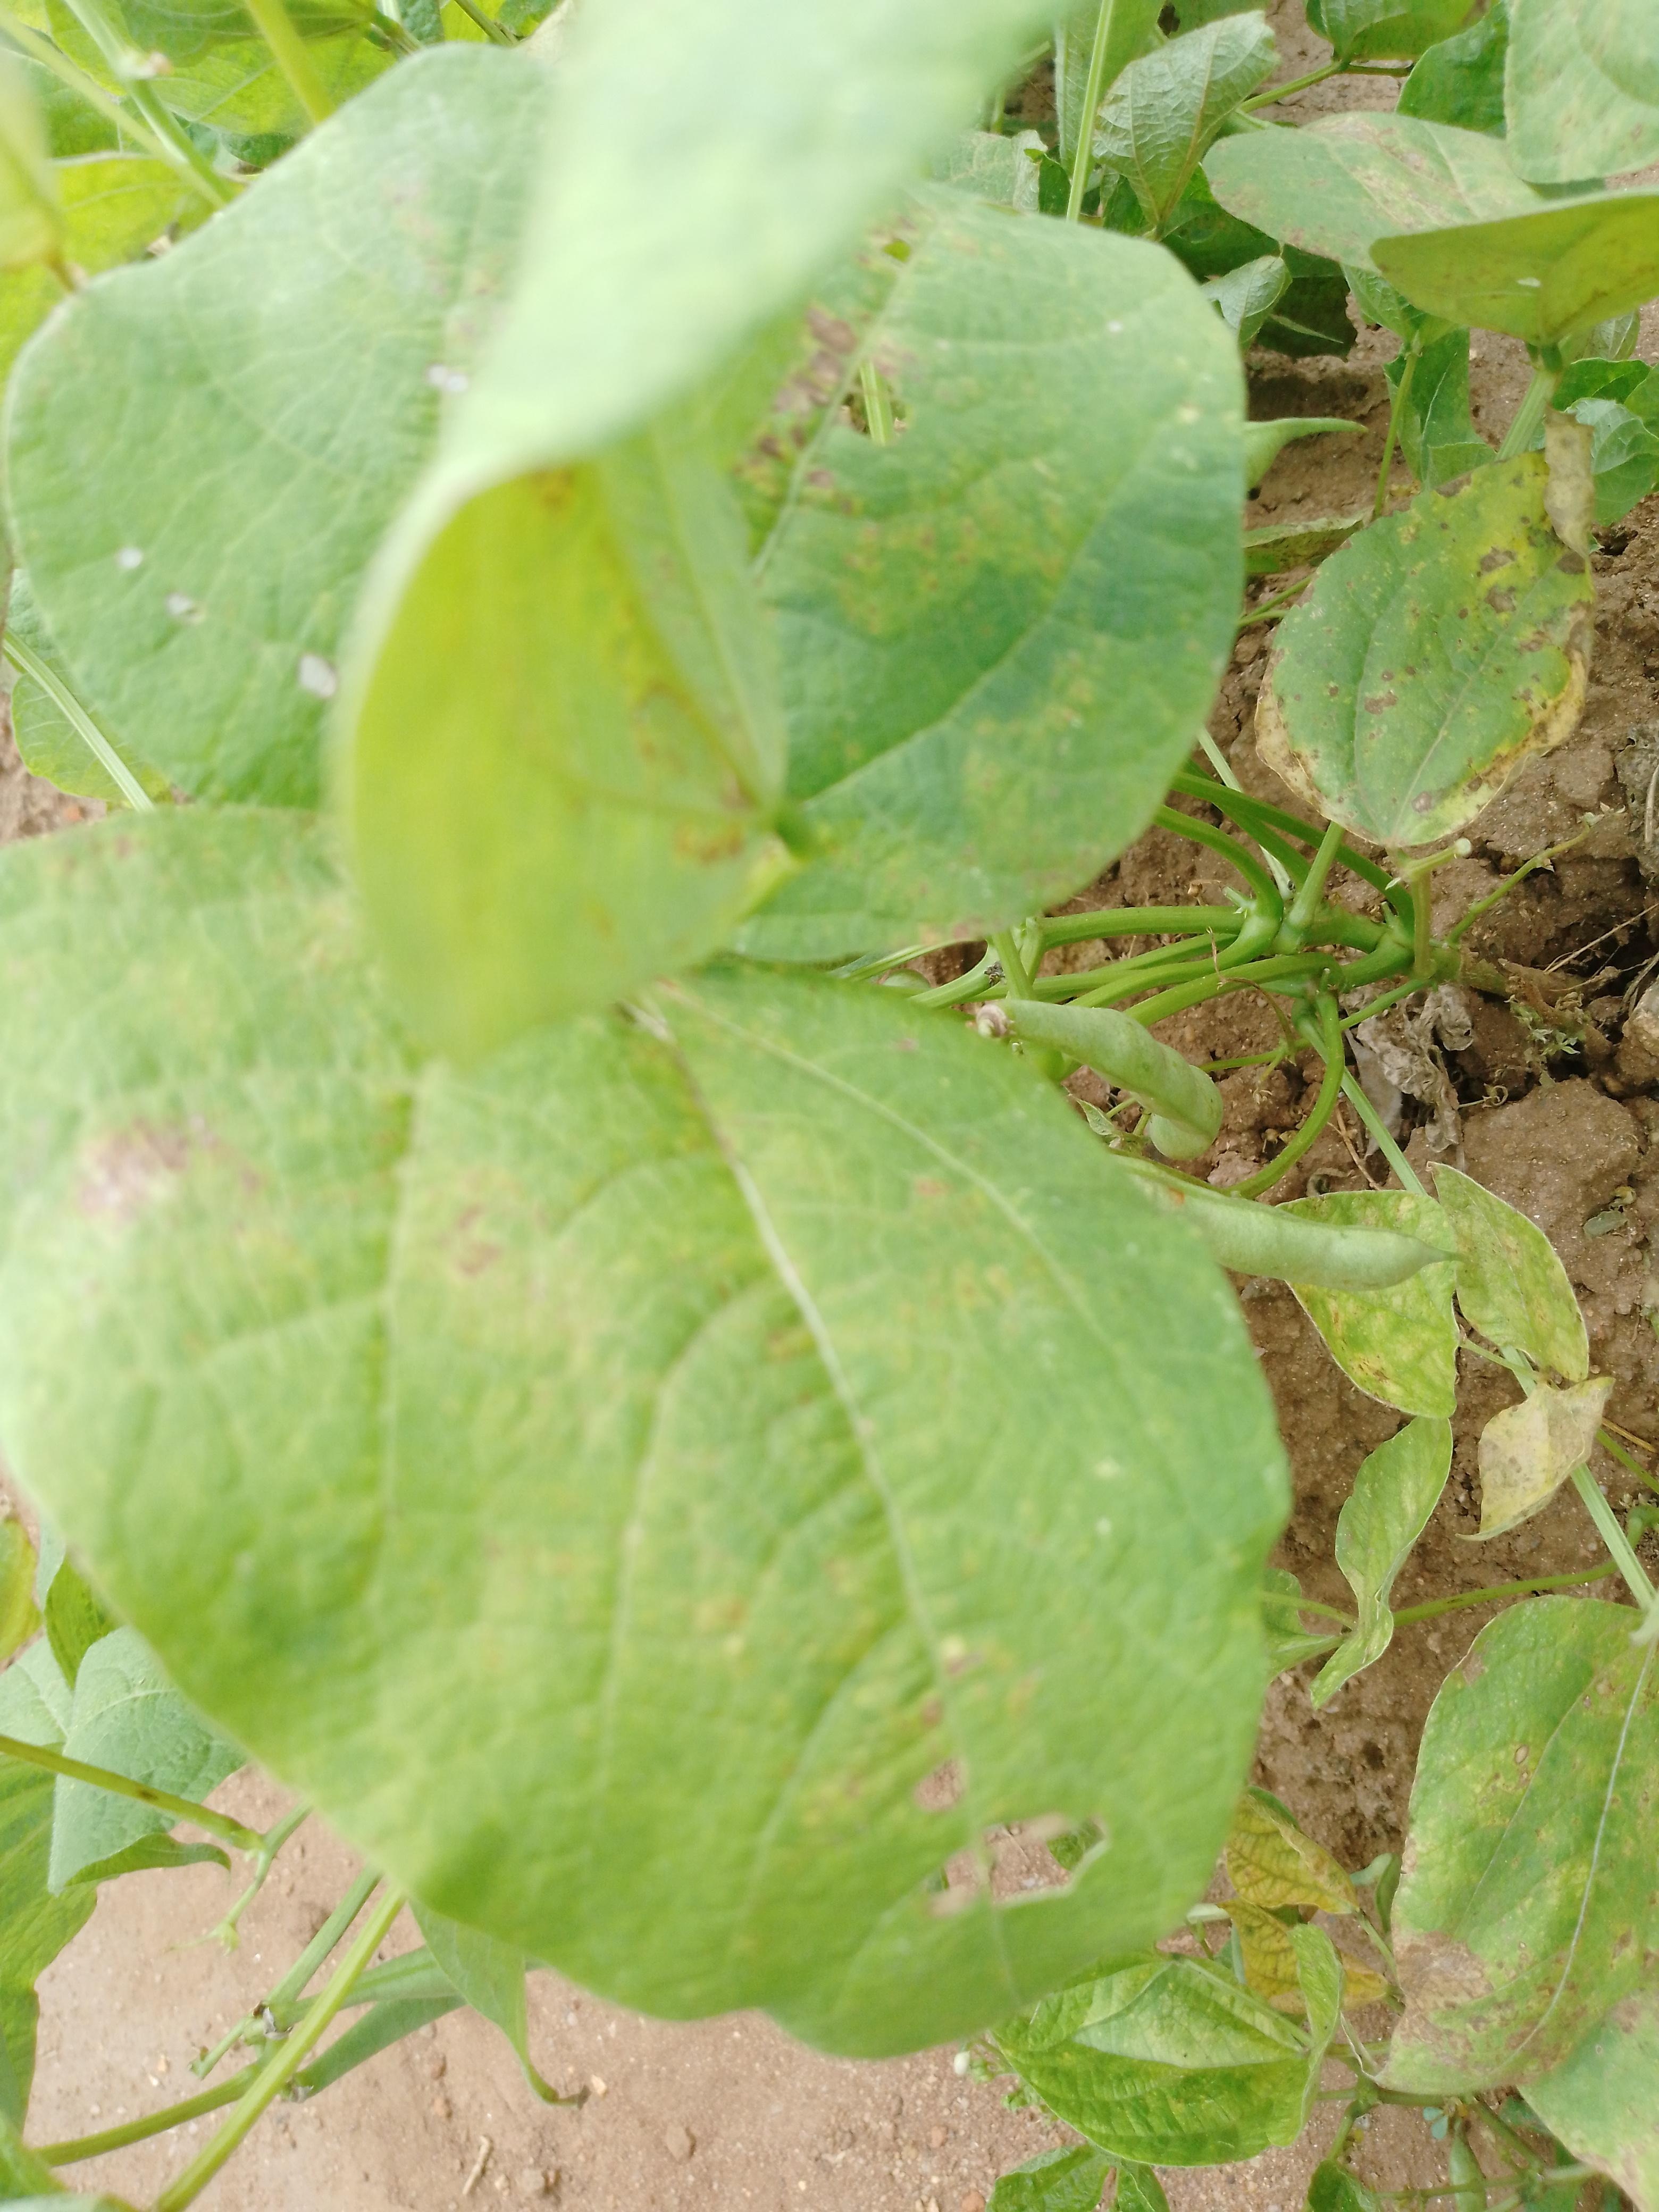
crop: common bean
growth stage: development pod
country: Malawi
